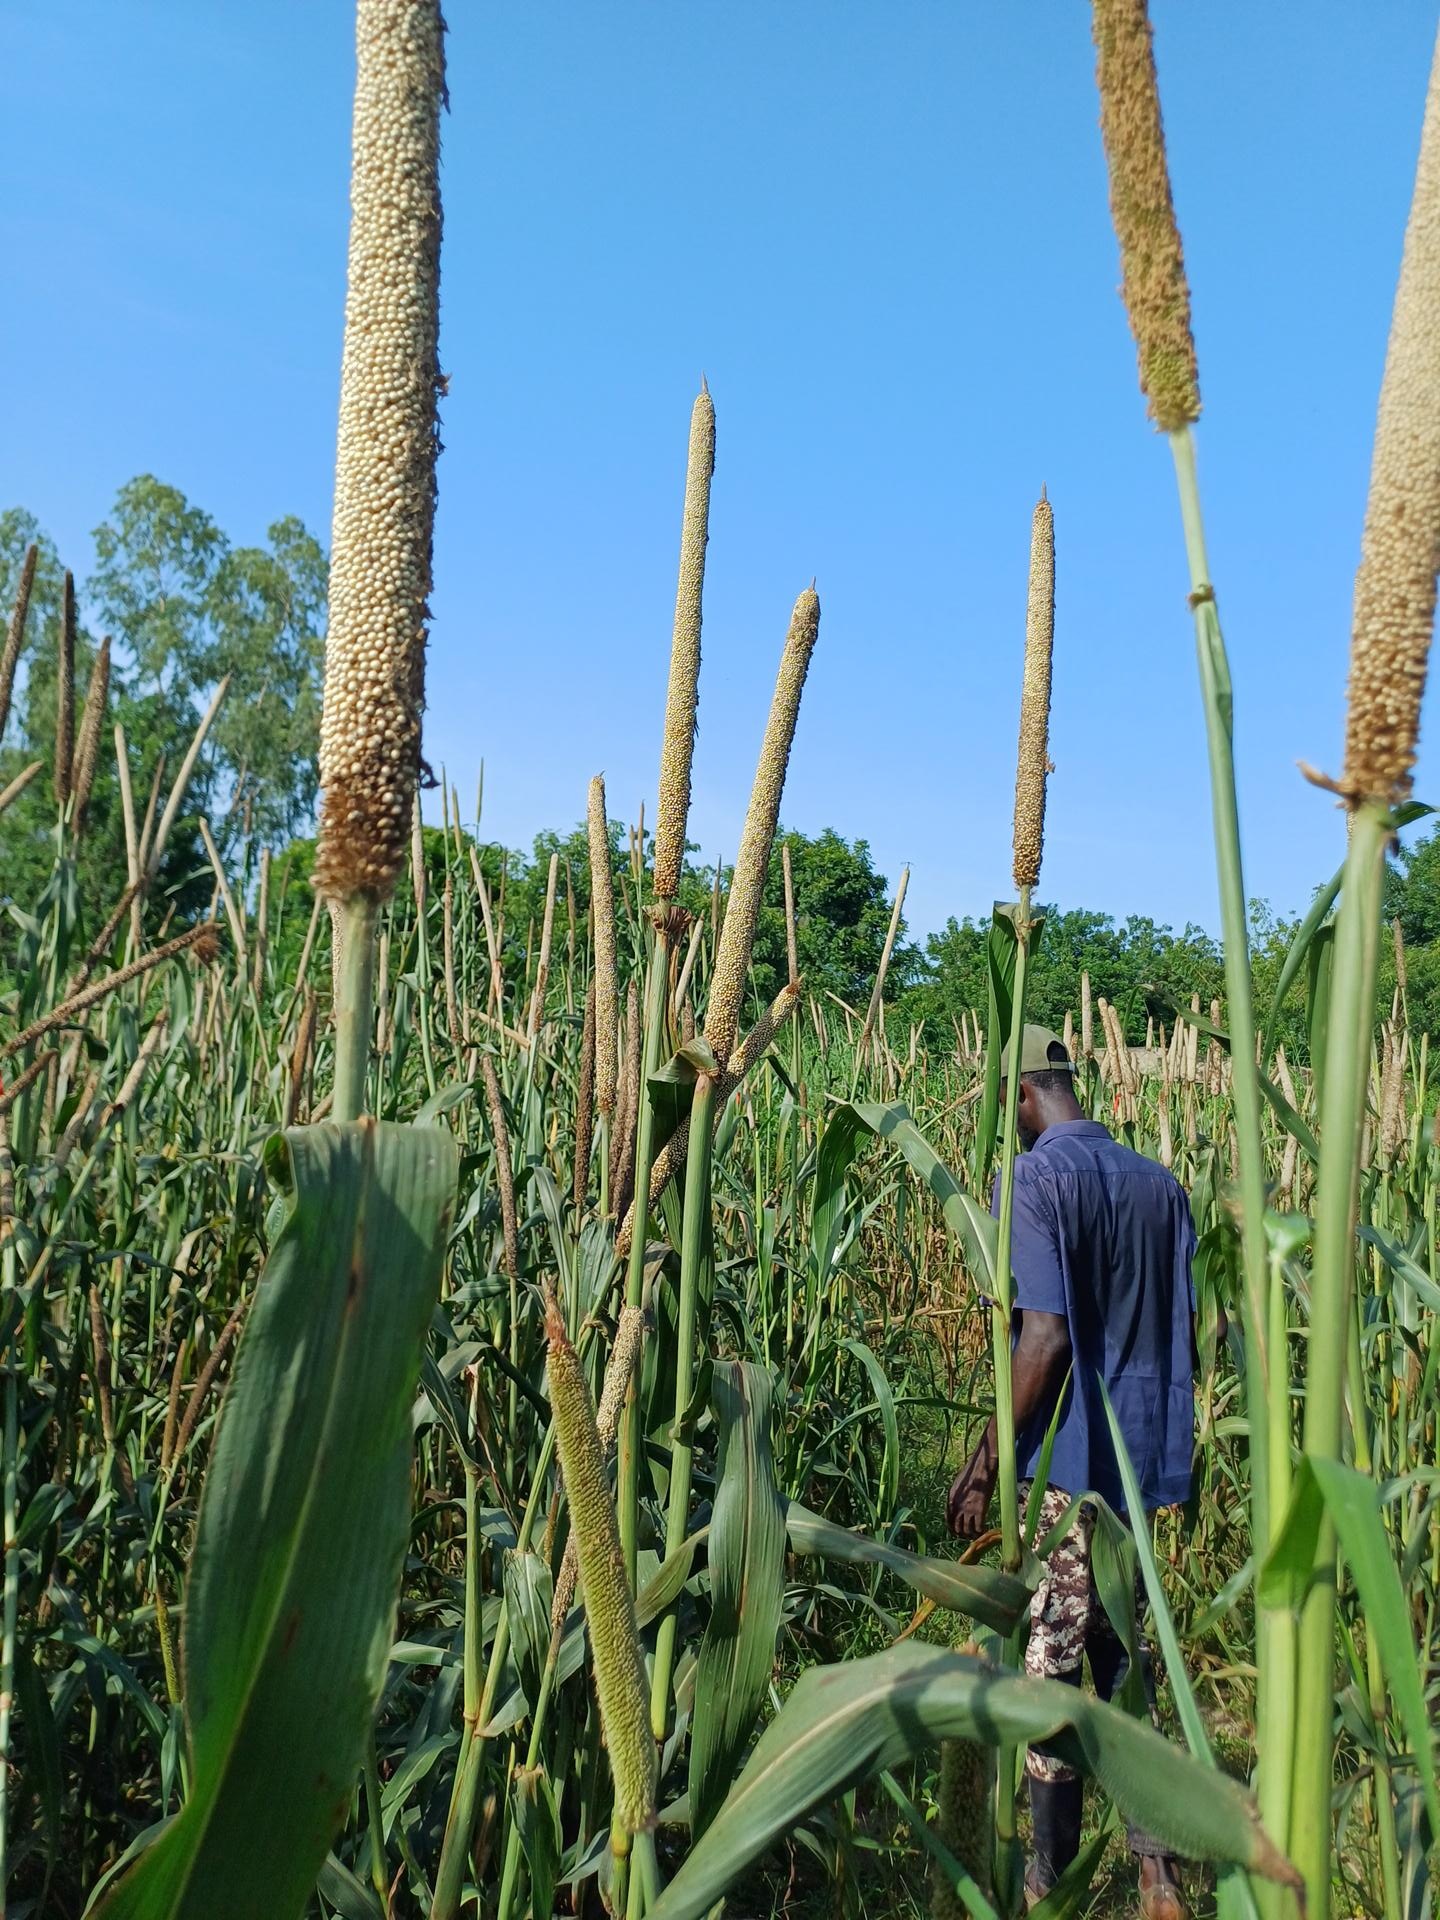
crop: pearl millet
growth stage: filling grain
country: Senegal
